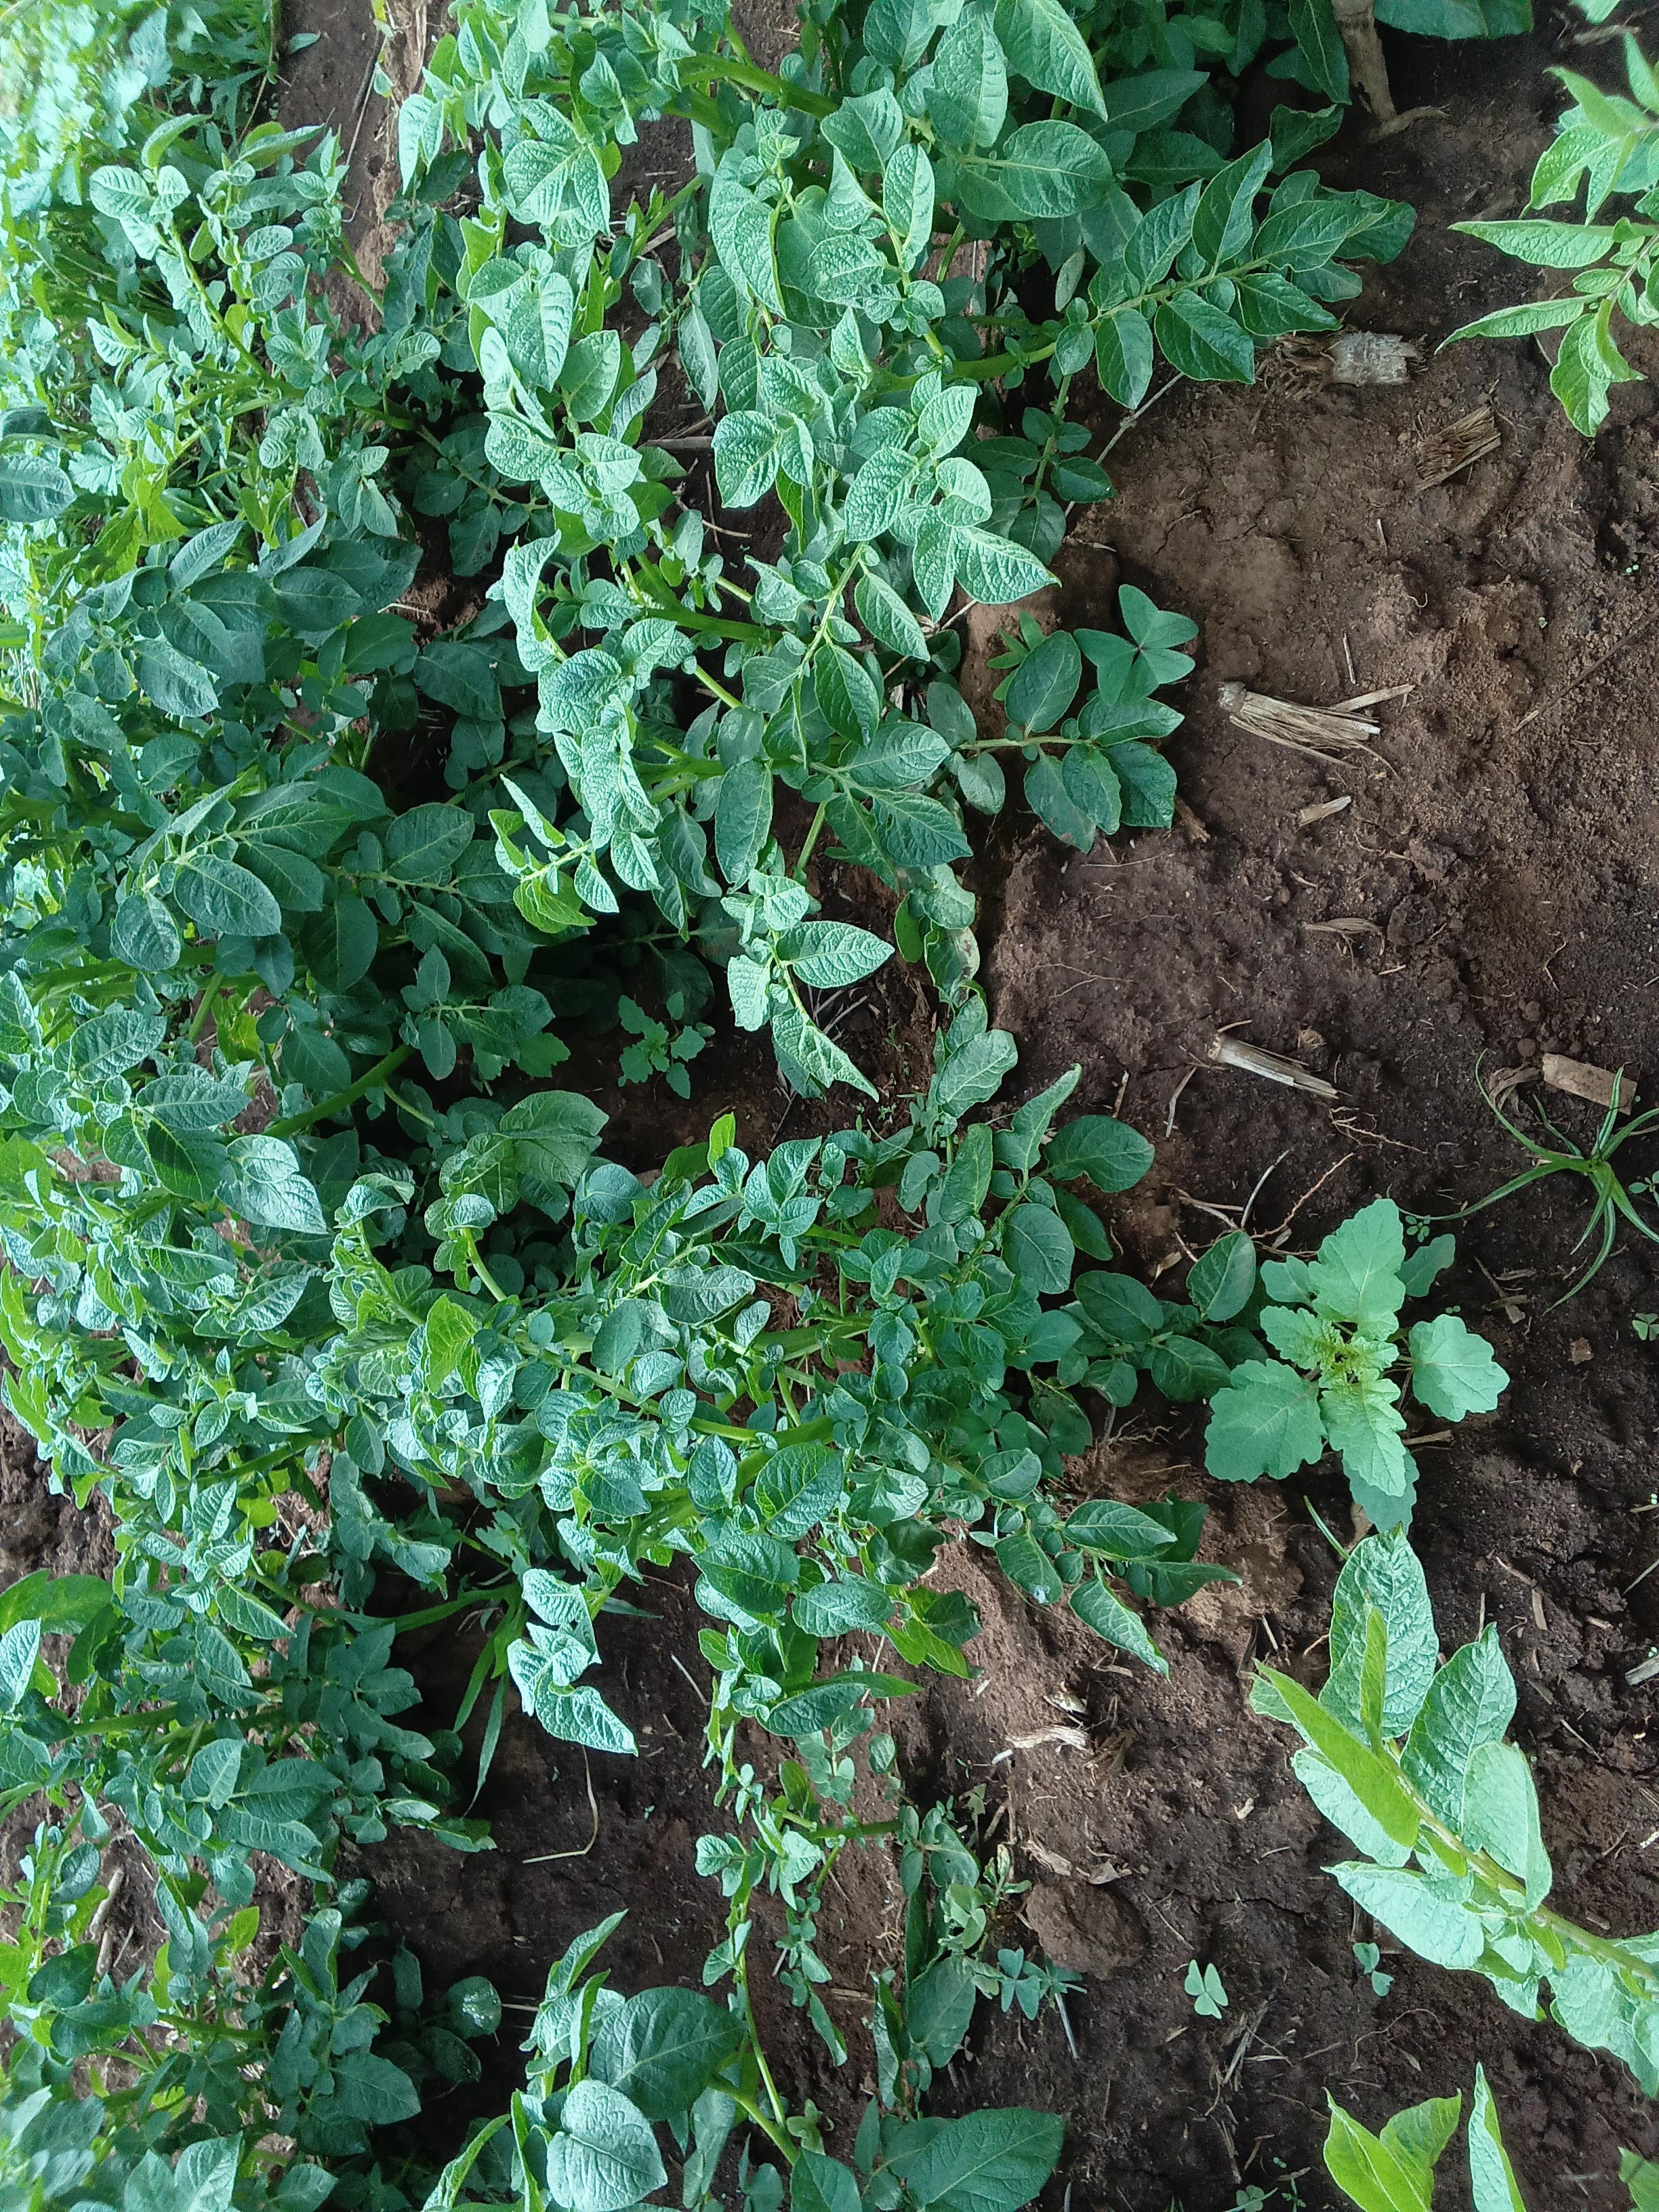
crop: potato
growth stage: vegetative
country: Kenya
